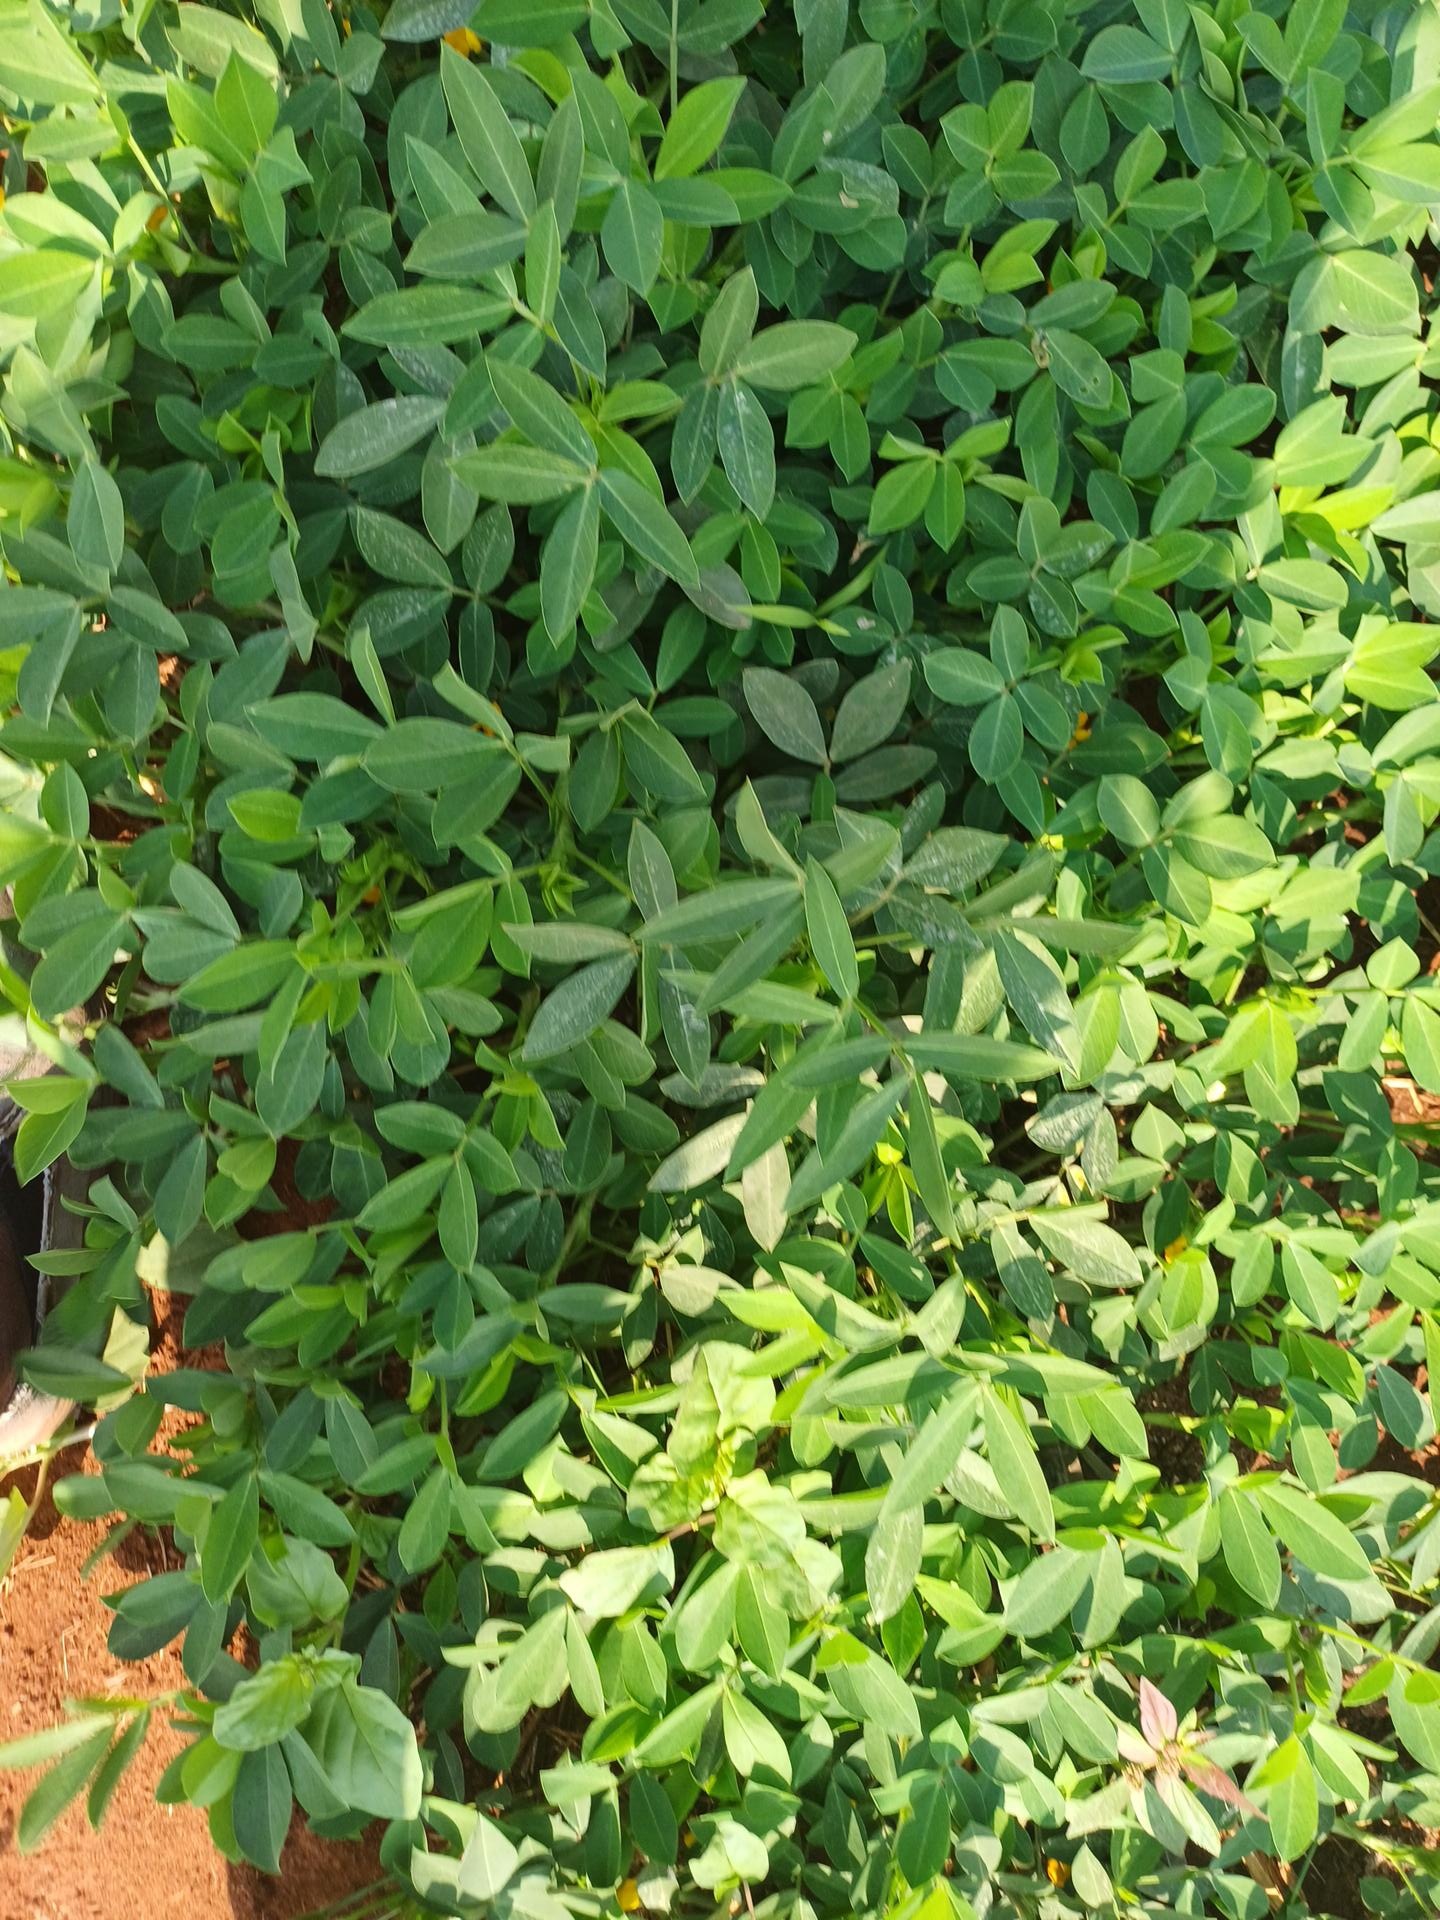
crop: groundnut
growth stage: flowering
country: Kenya
